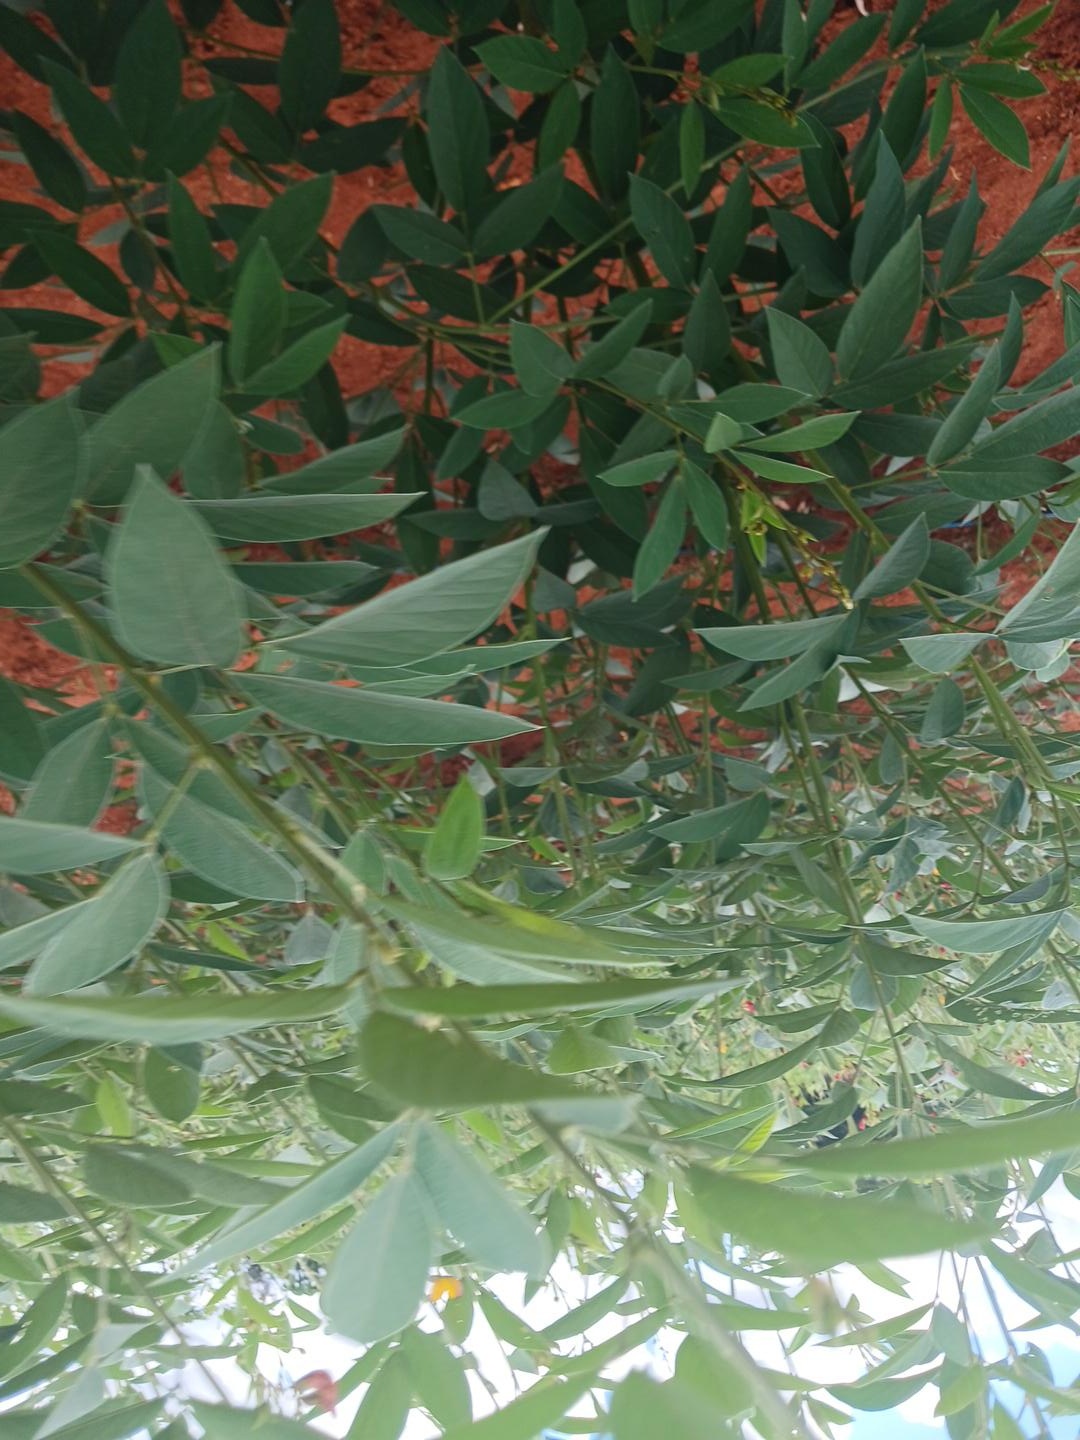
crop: pigeonpea
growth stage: development pod
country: Kenya
